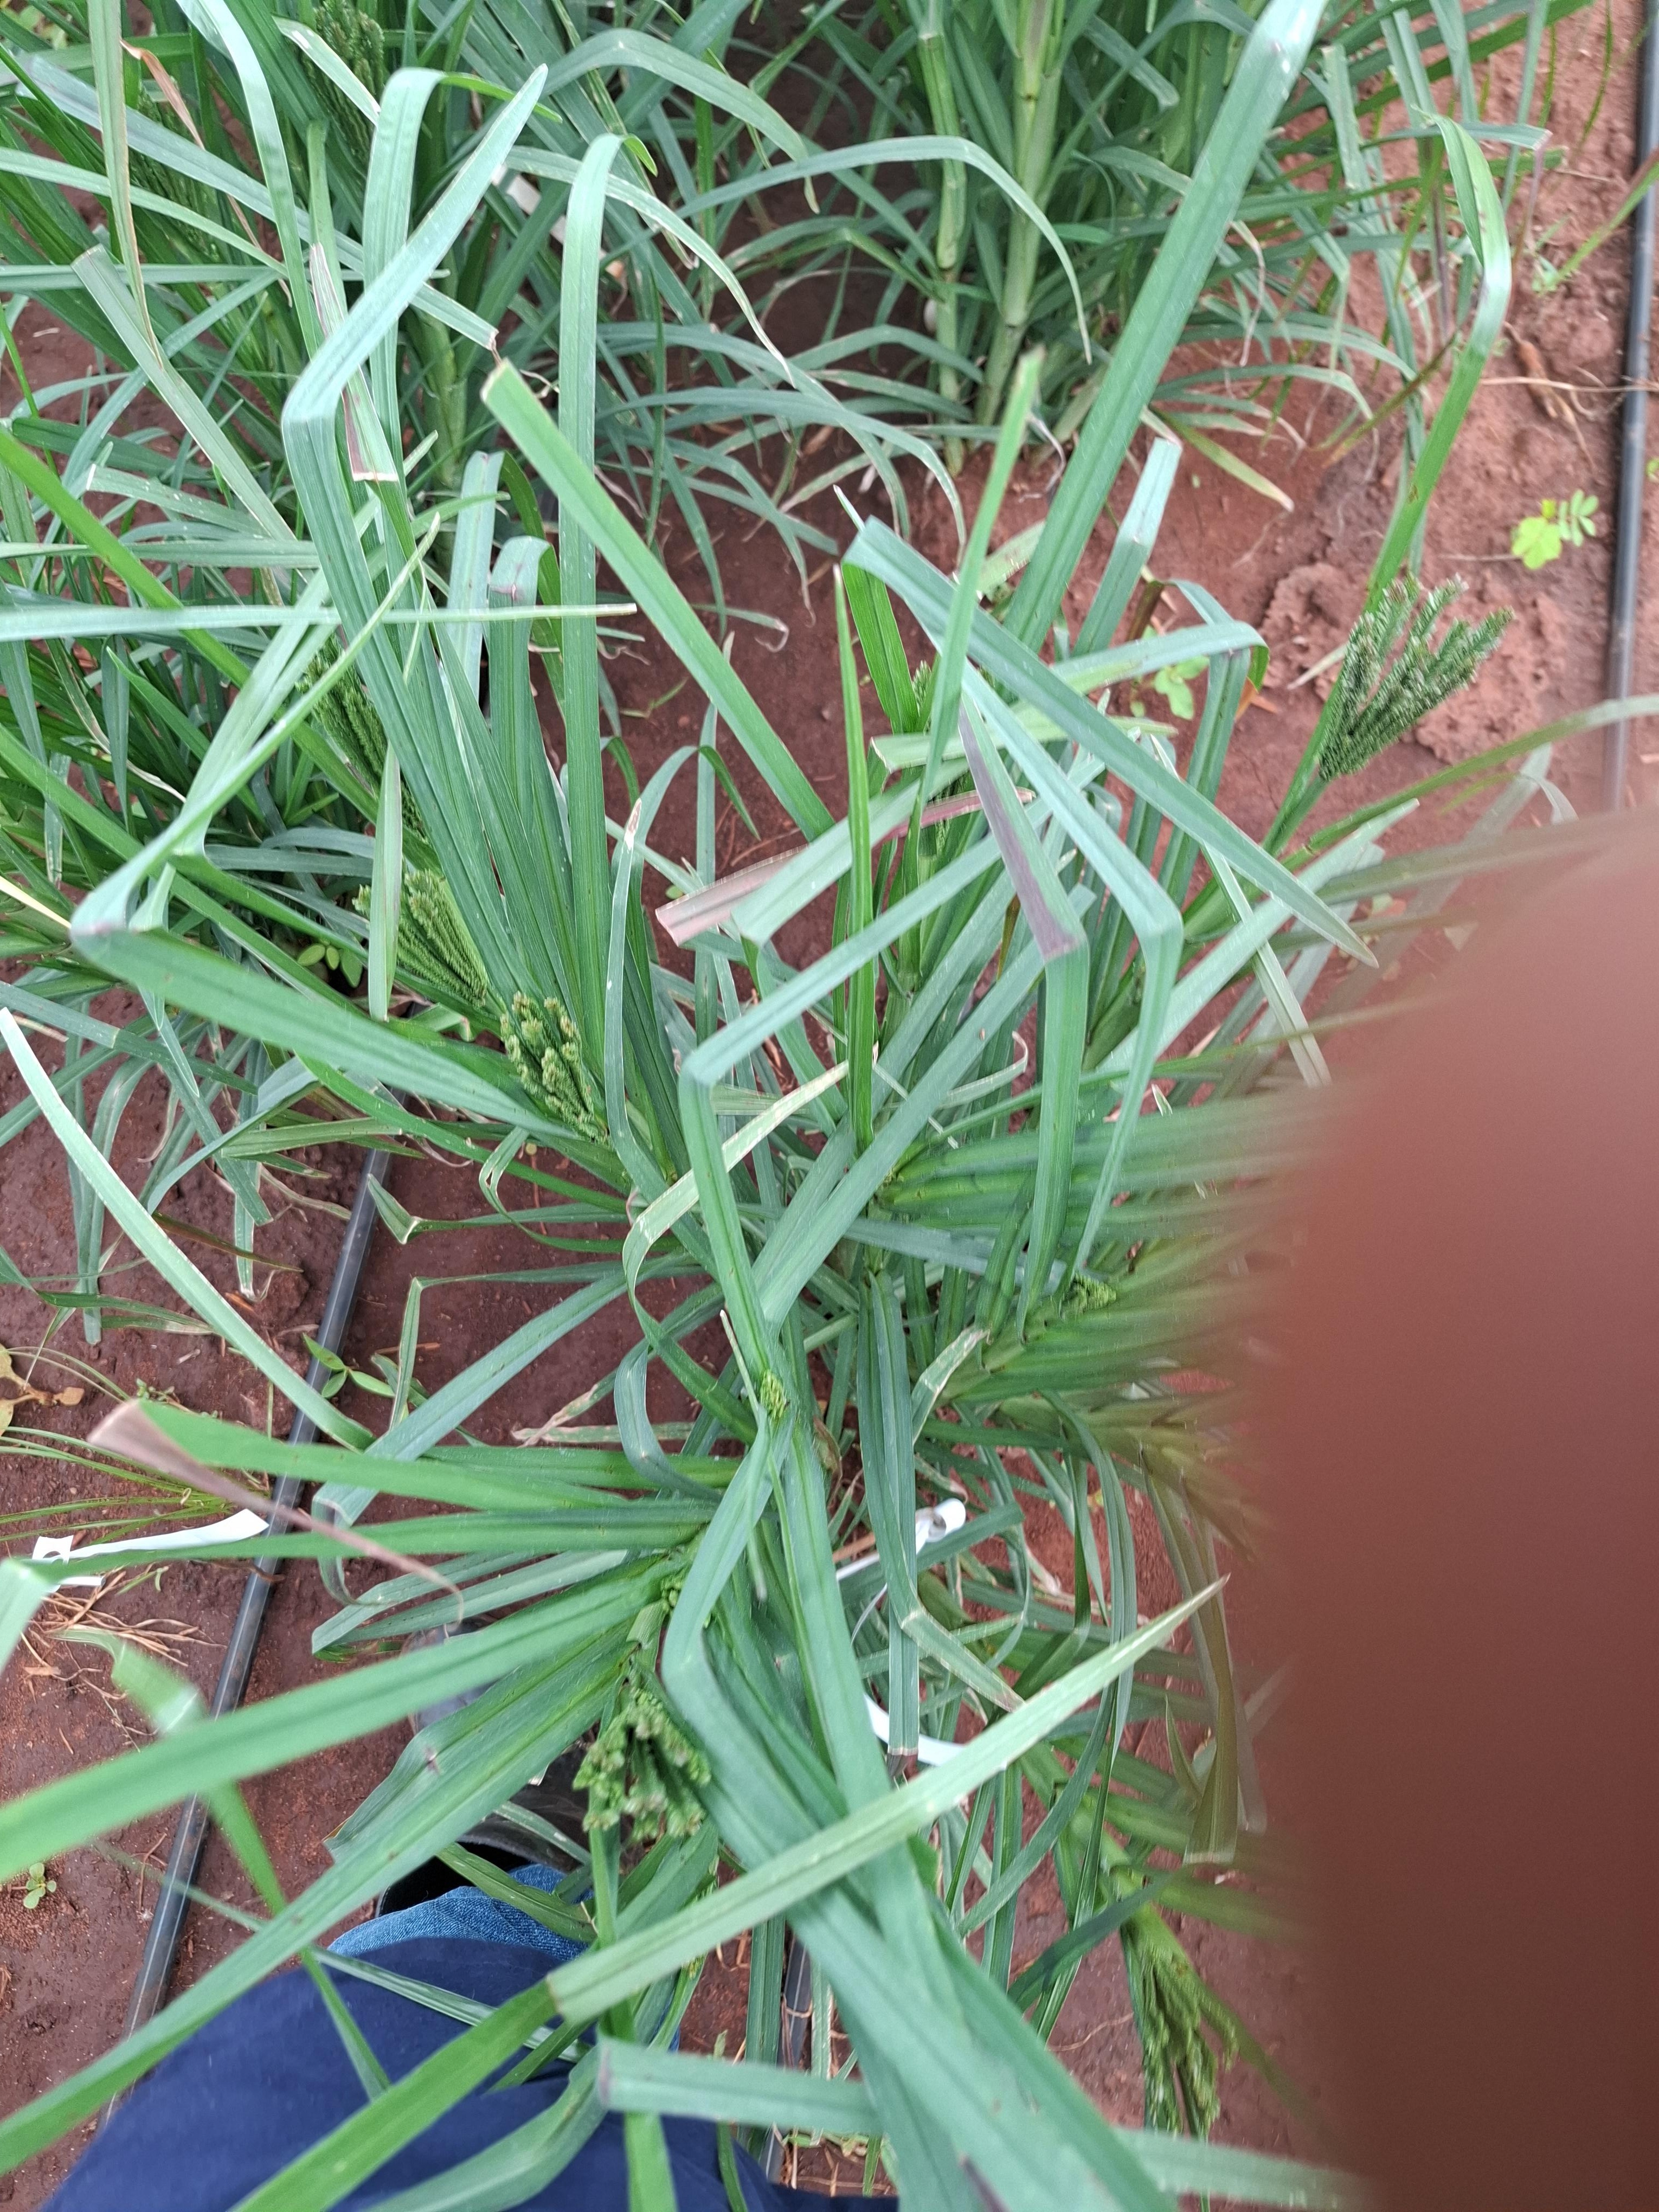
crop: finger millet
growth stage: flowering
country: Kenya
